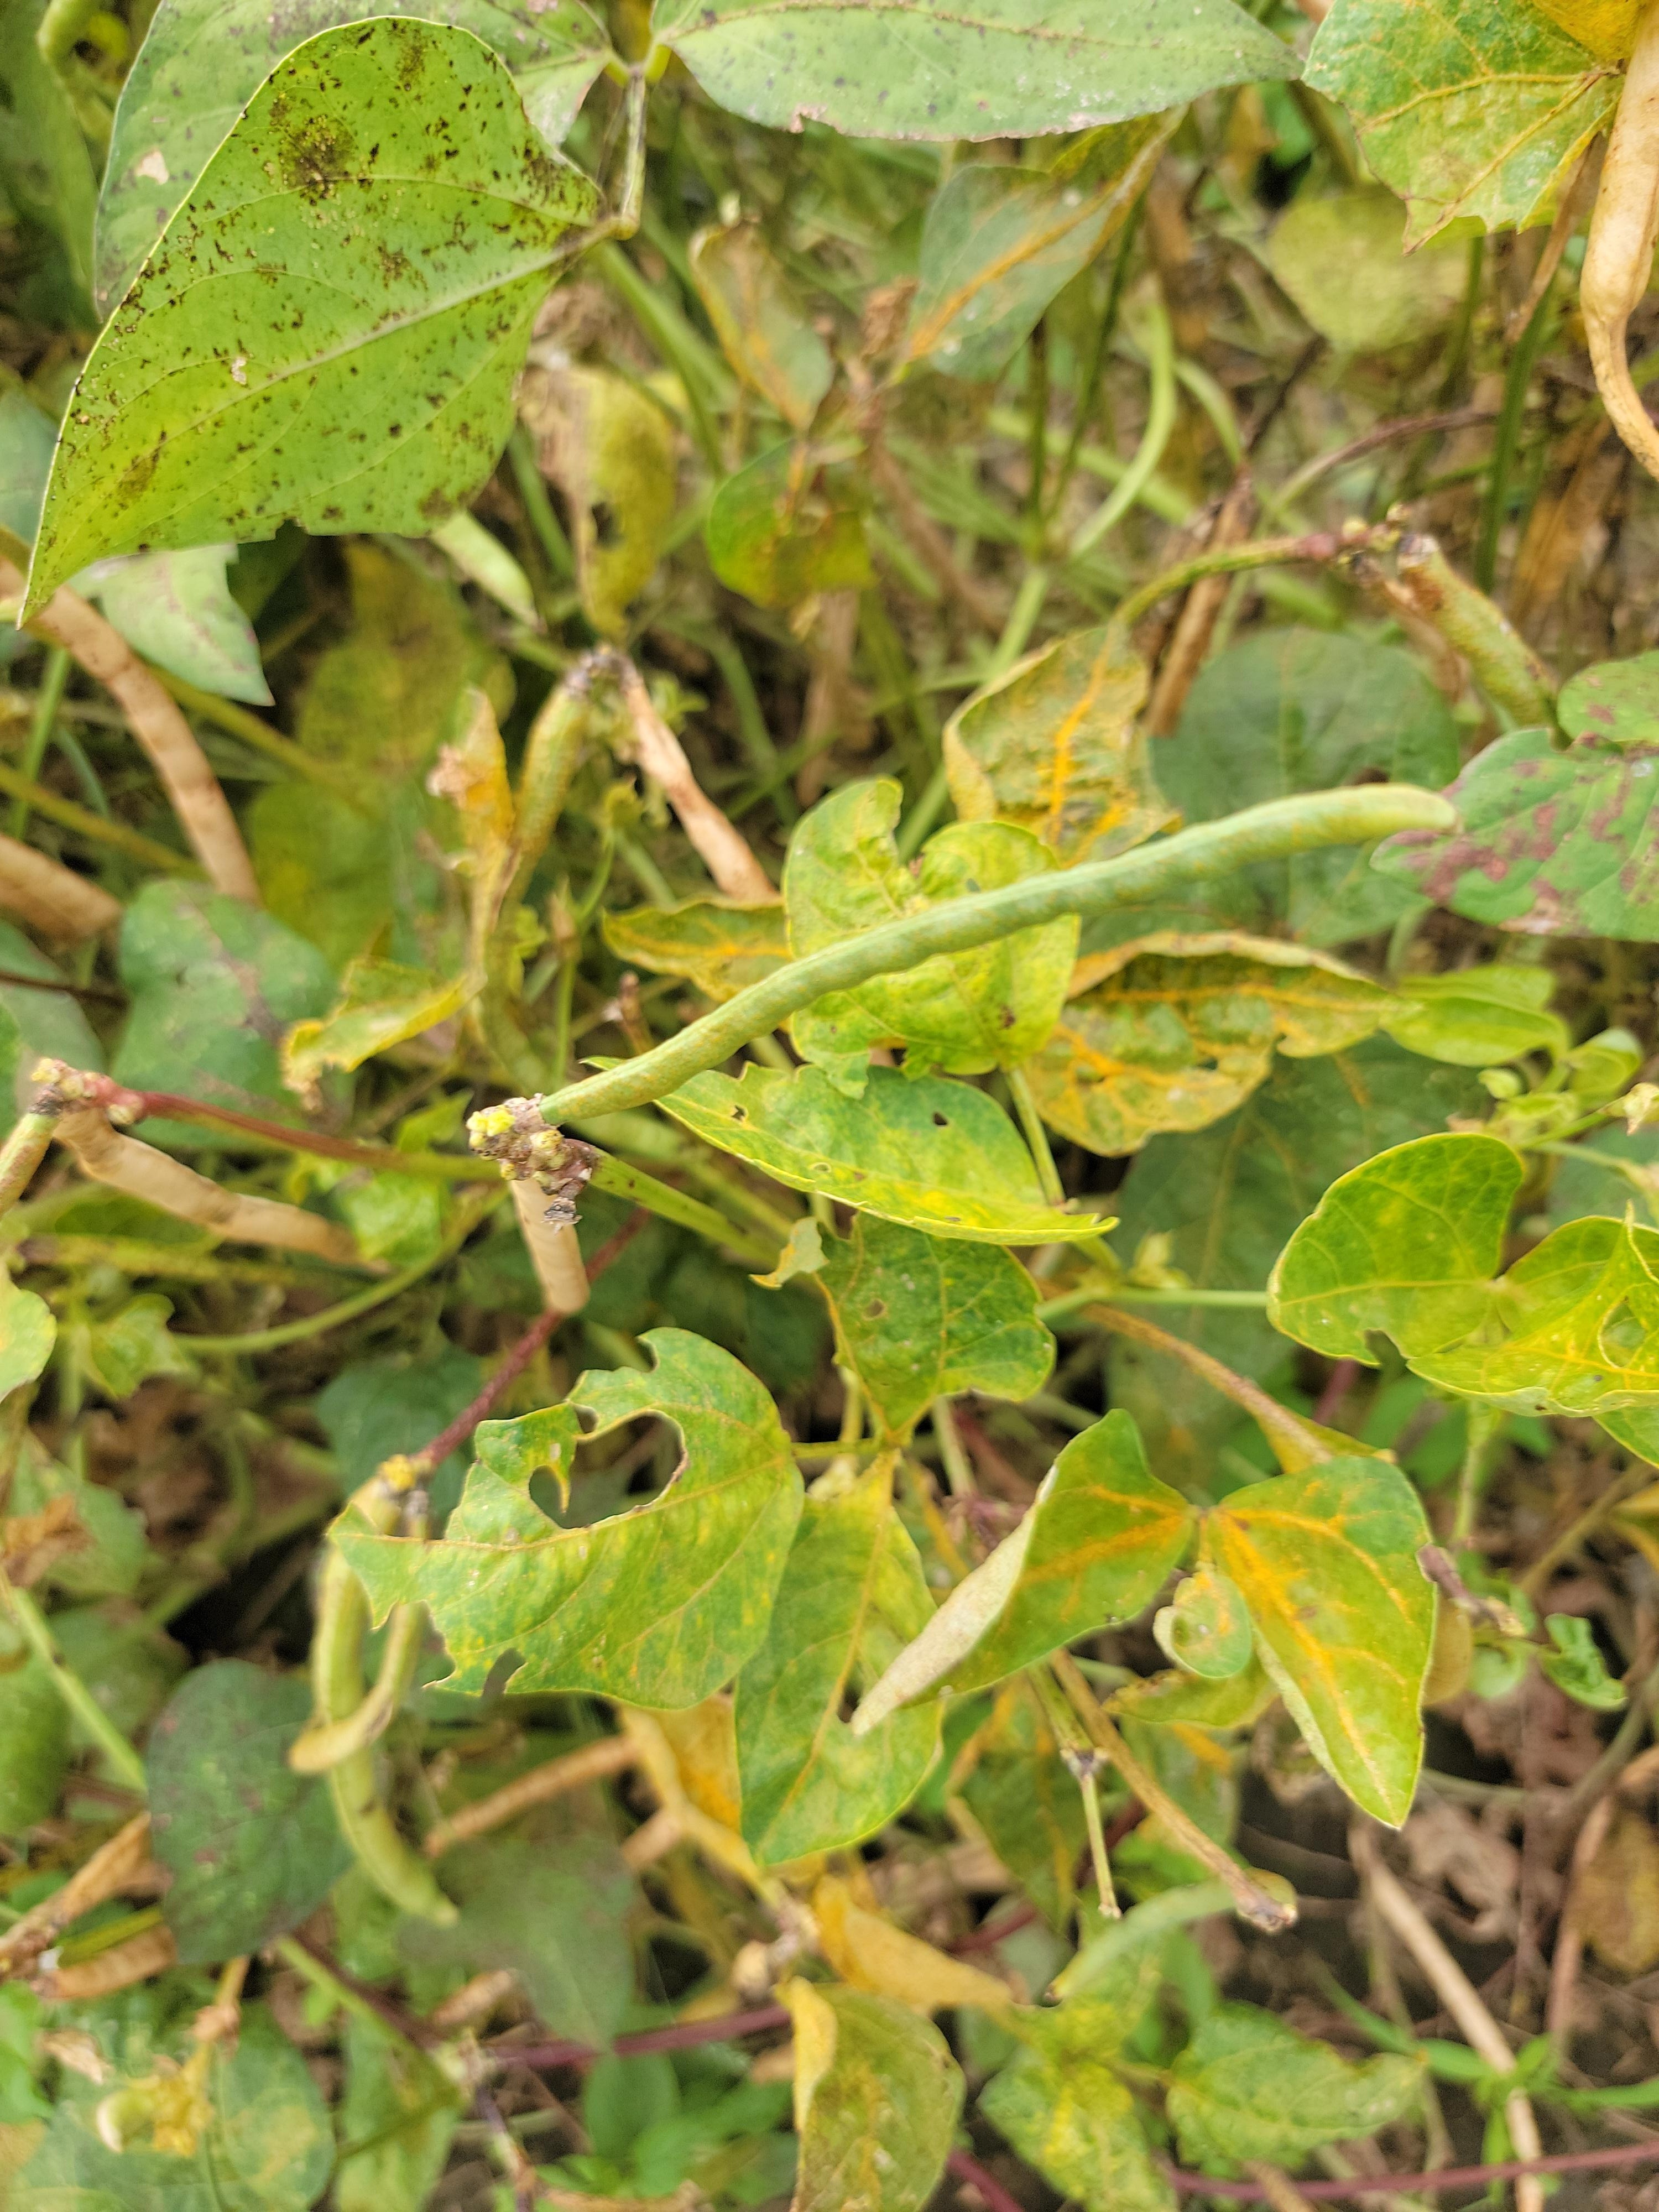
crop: cowpea
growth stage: development pod
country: Tanzania
